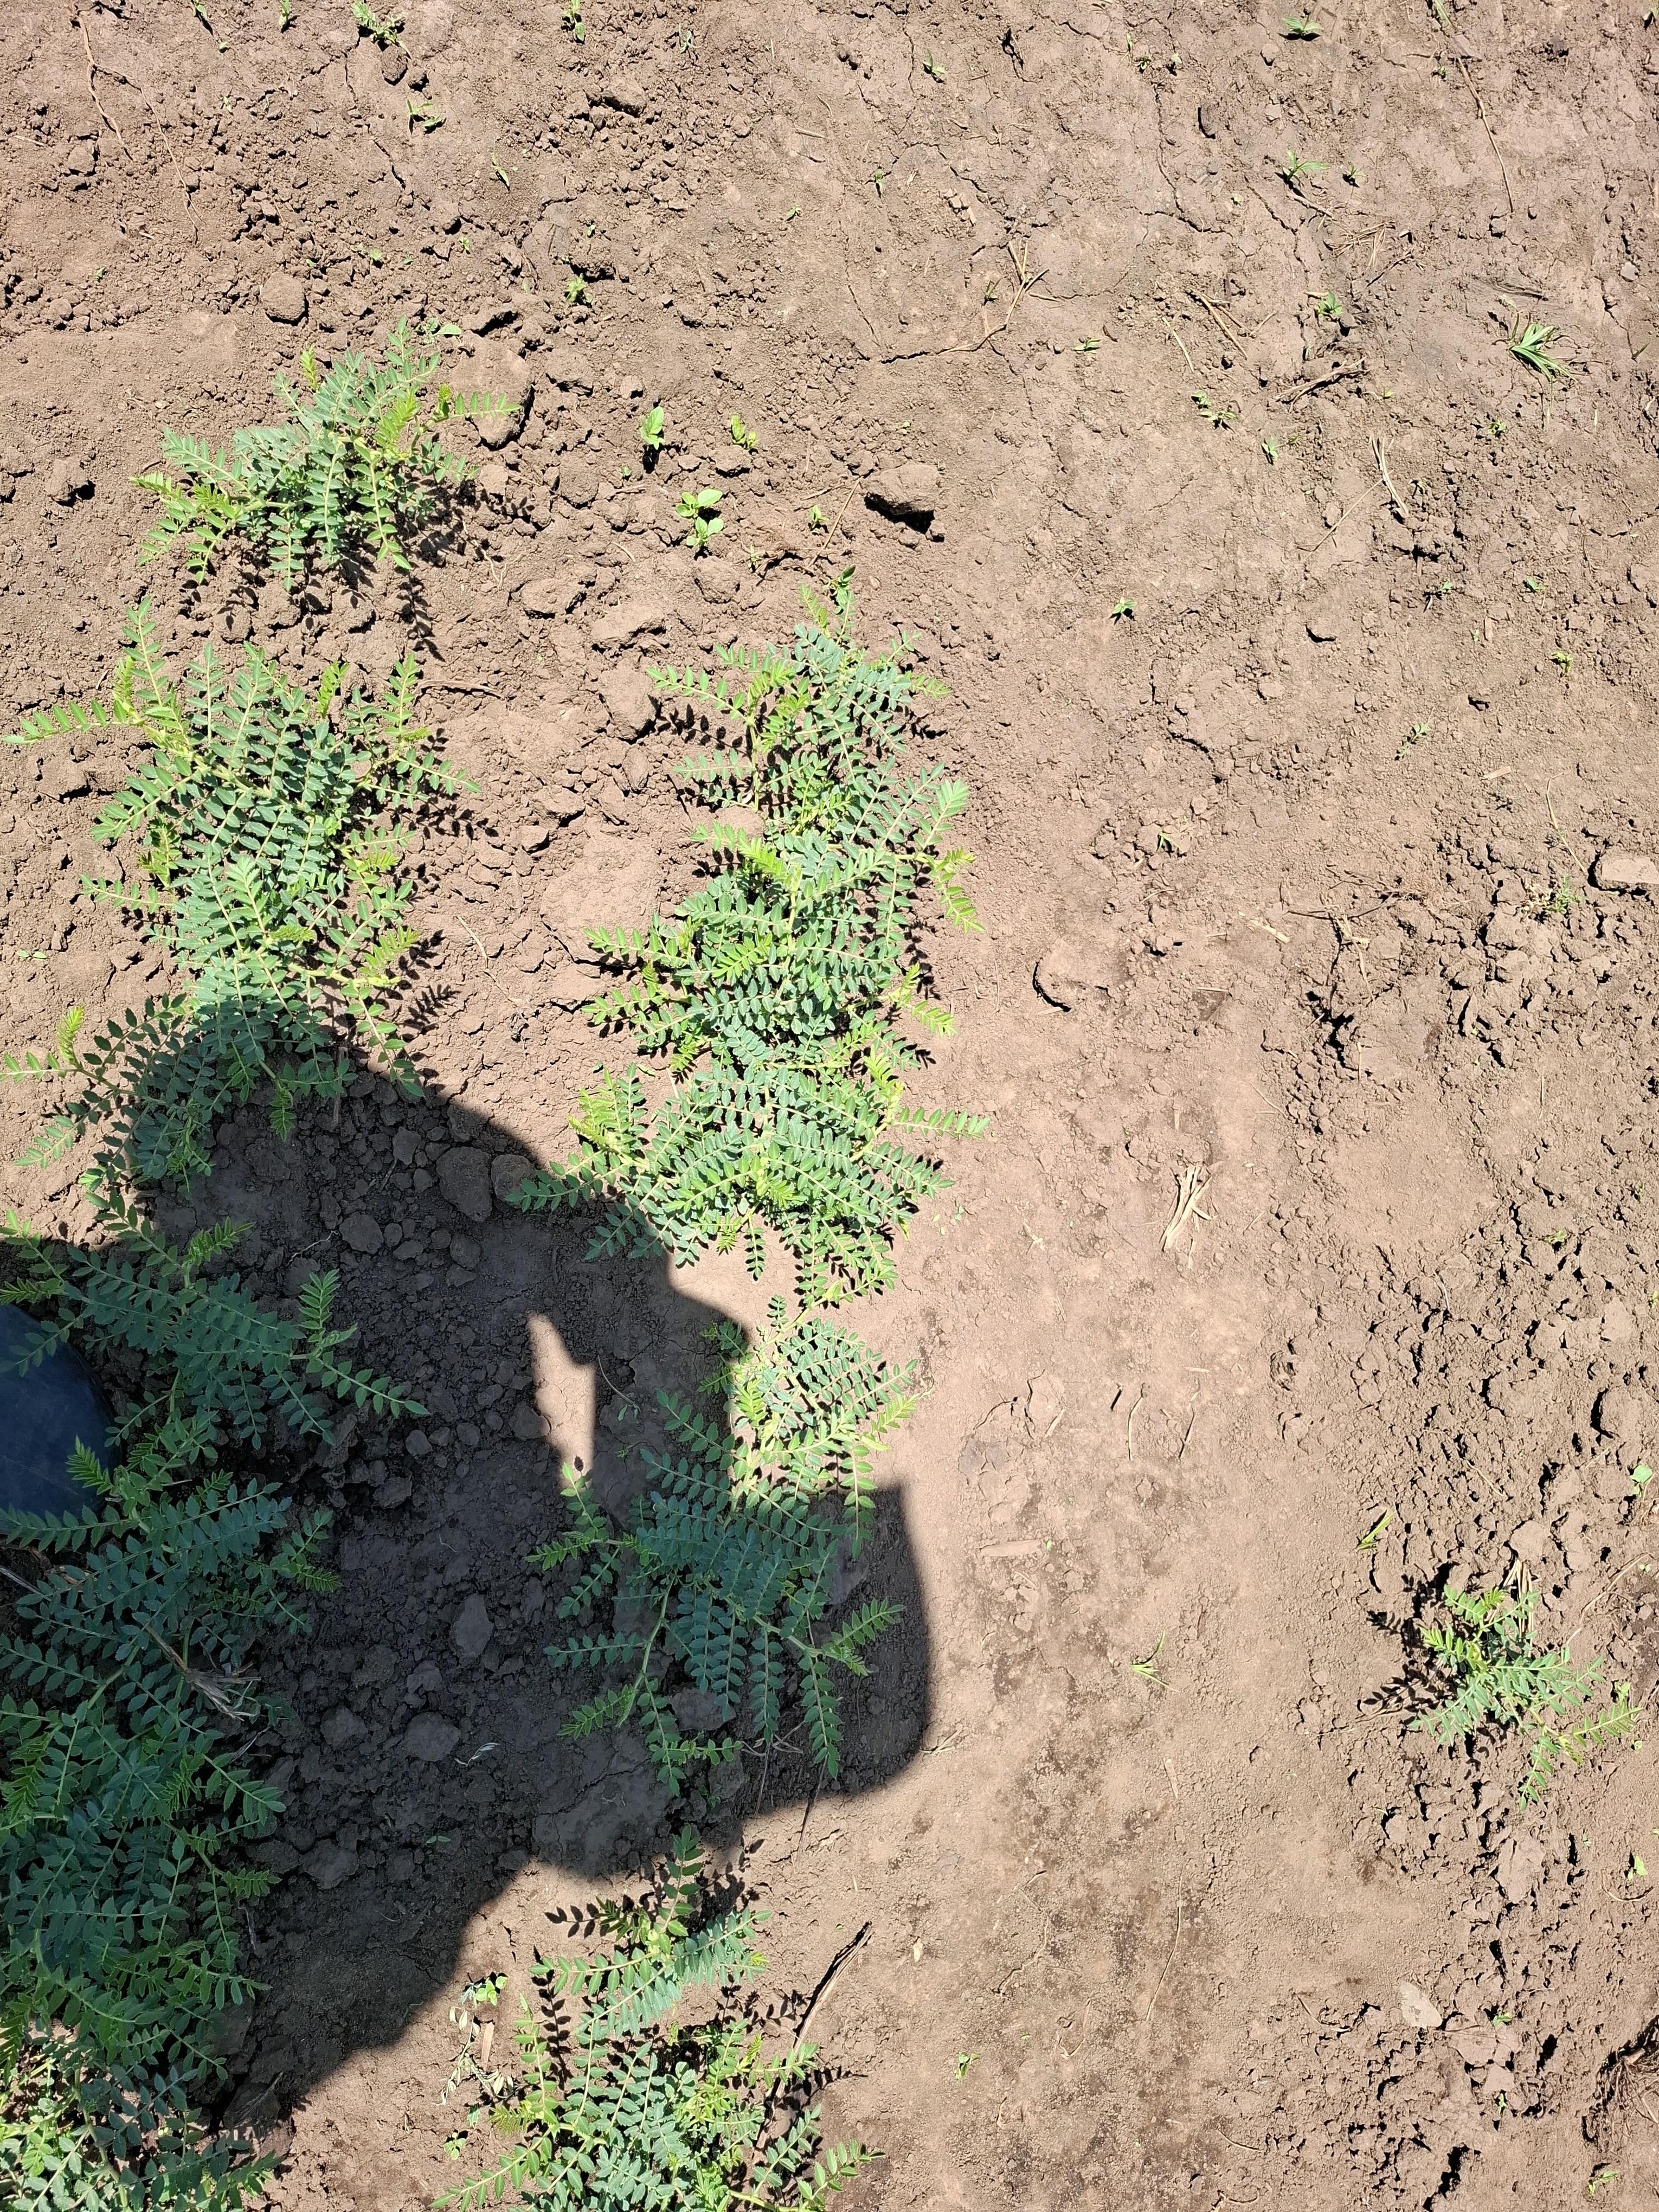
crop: chickpea
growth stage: vegetative
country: Tanzania
